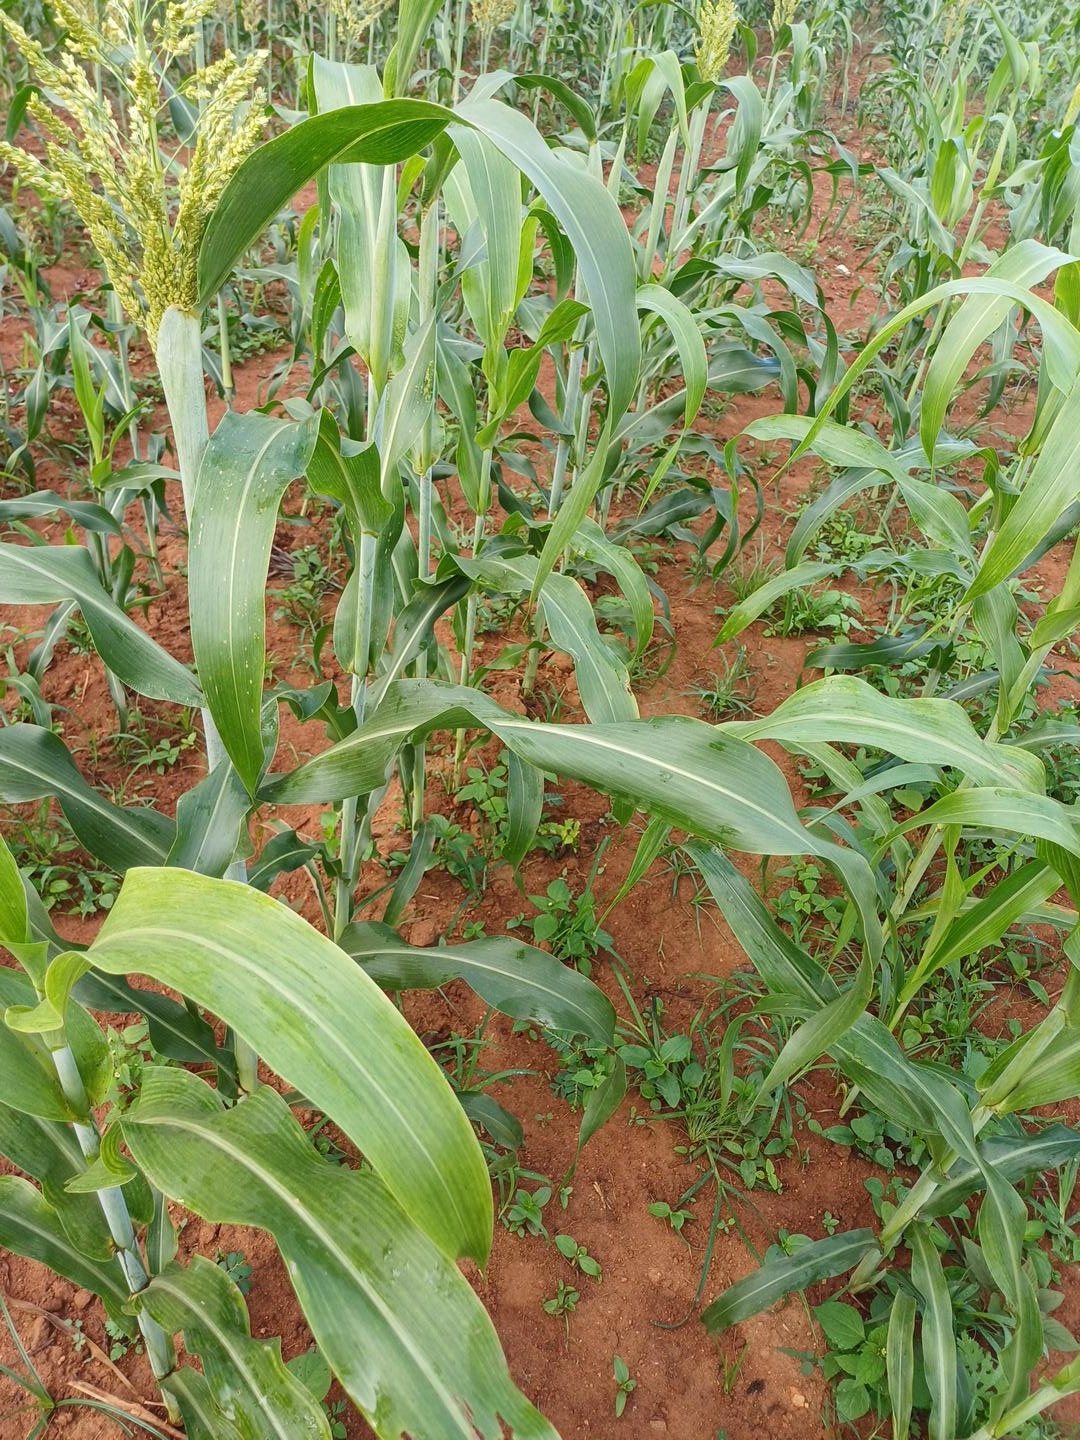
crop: sorghum
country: Kenya
